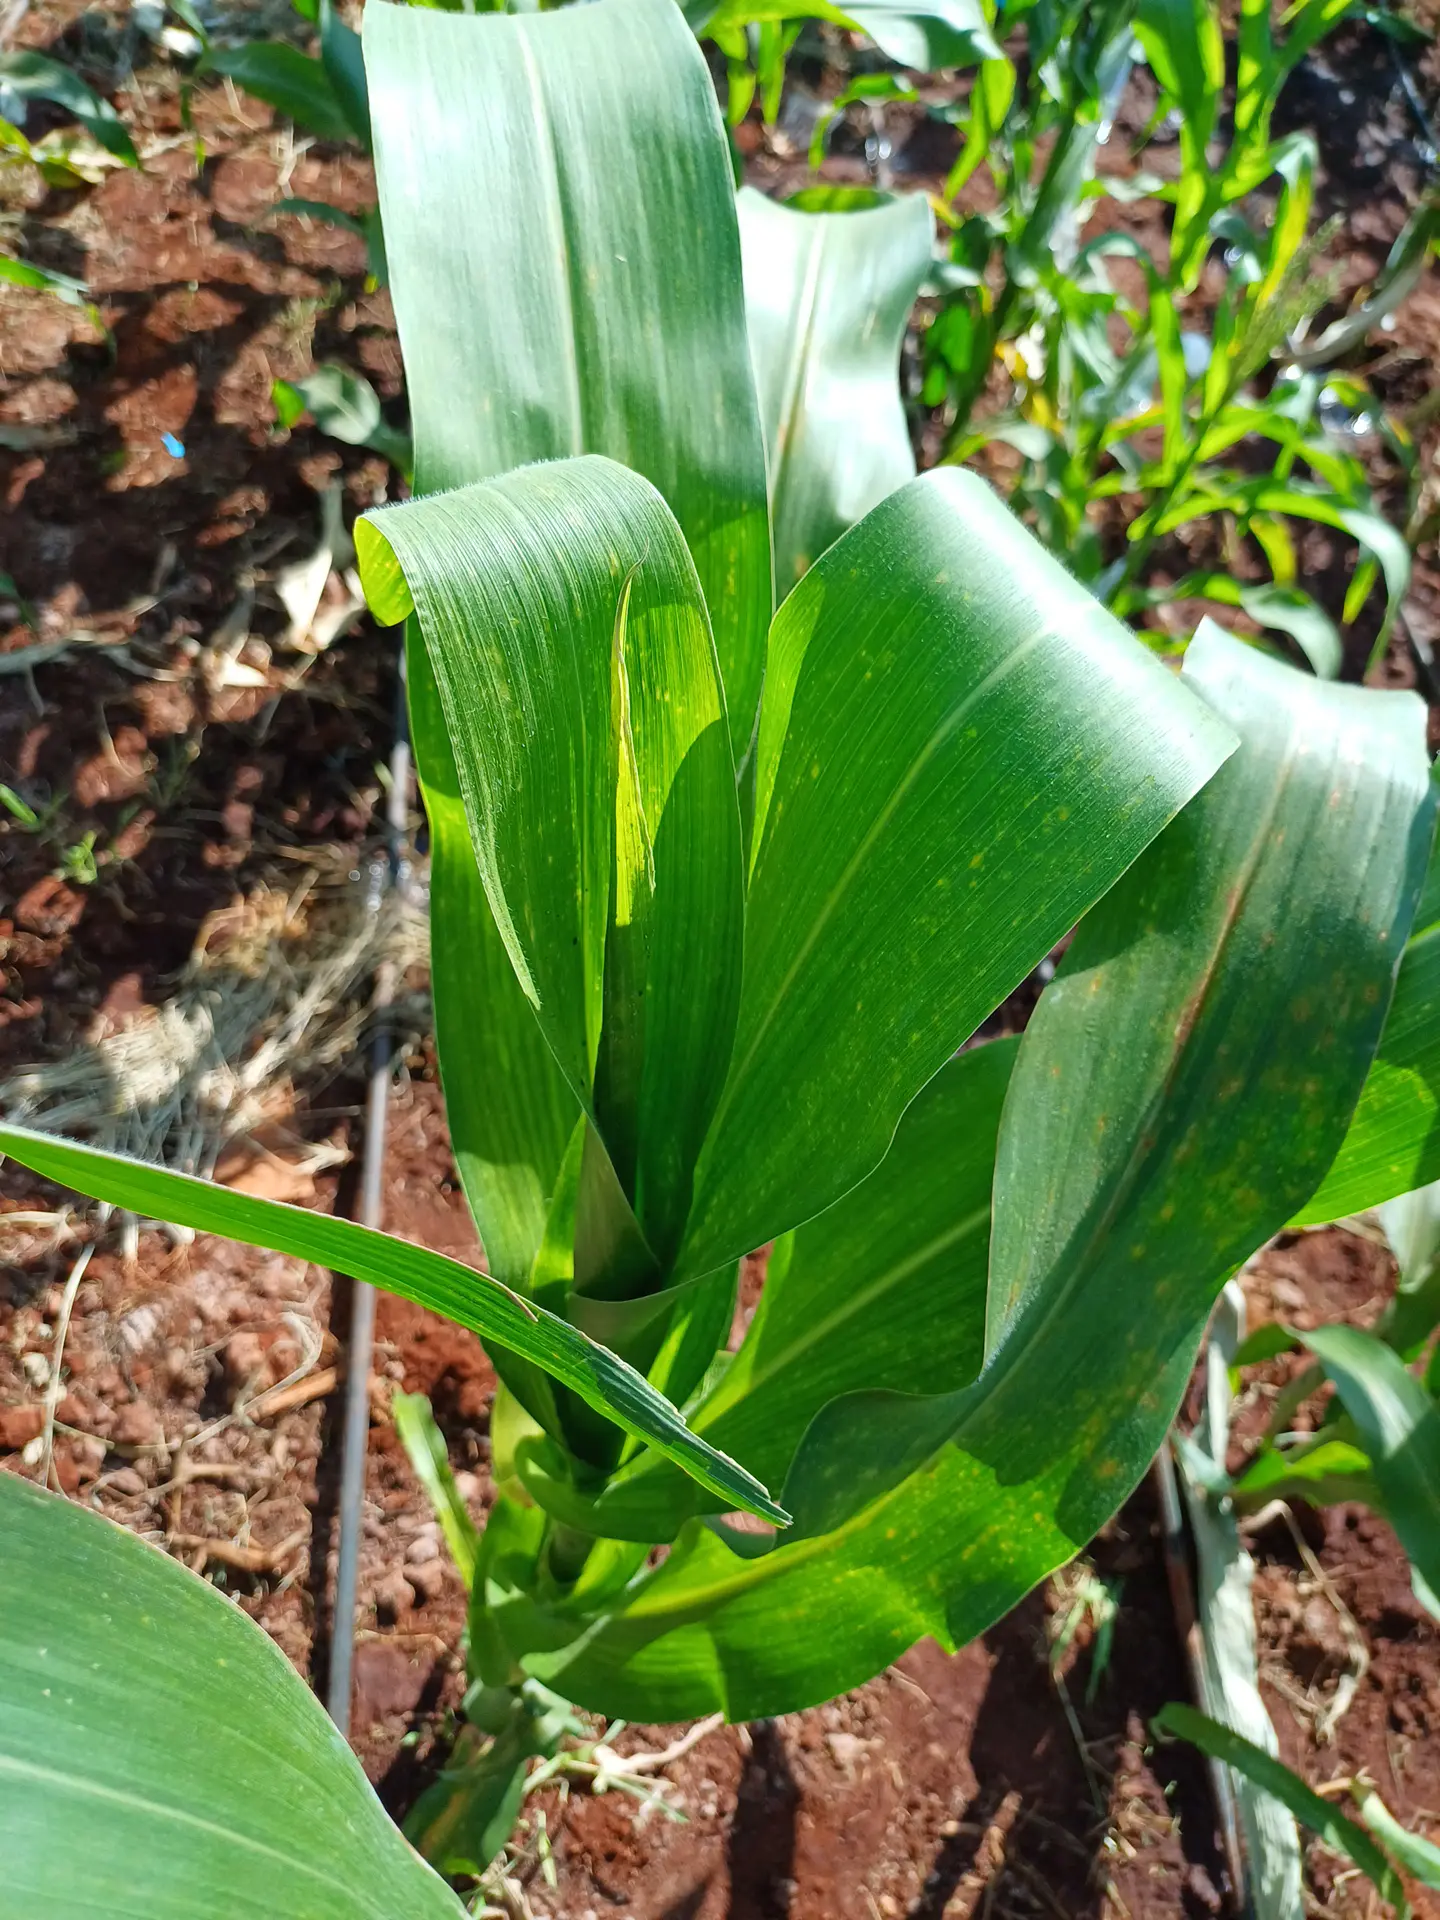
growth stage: vegetative
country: Kenya
